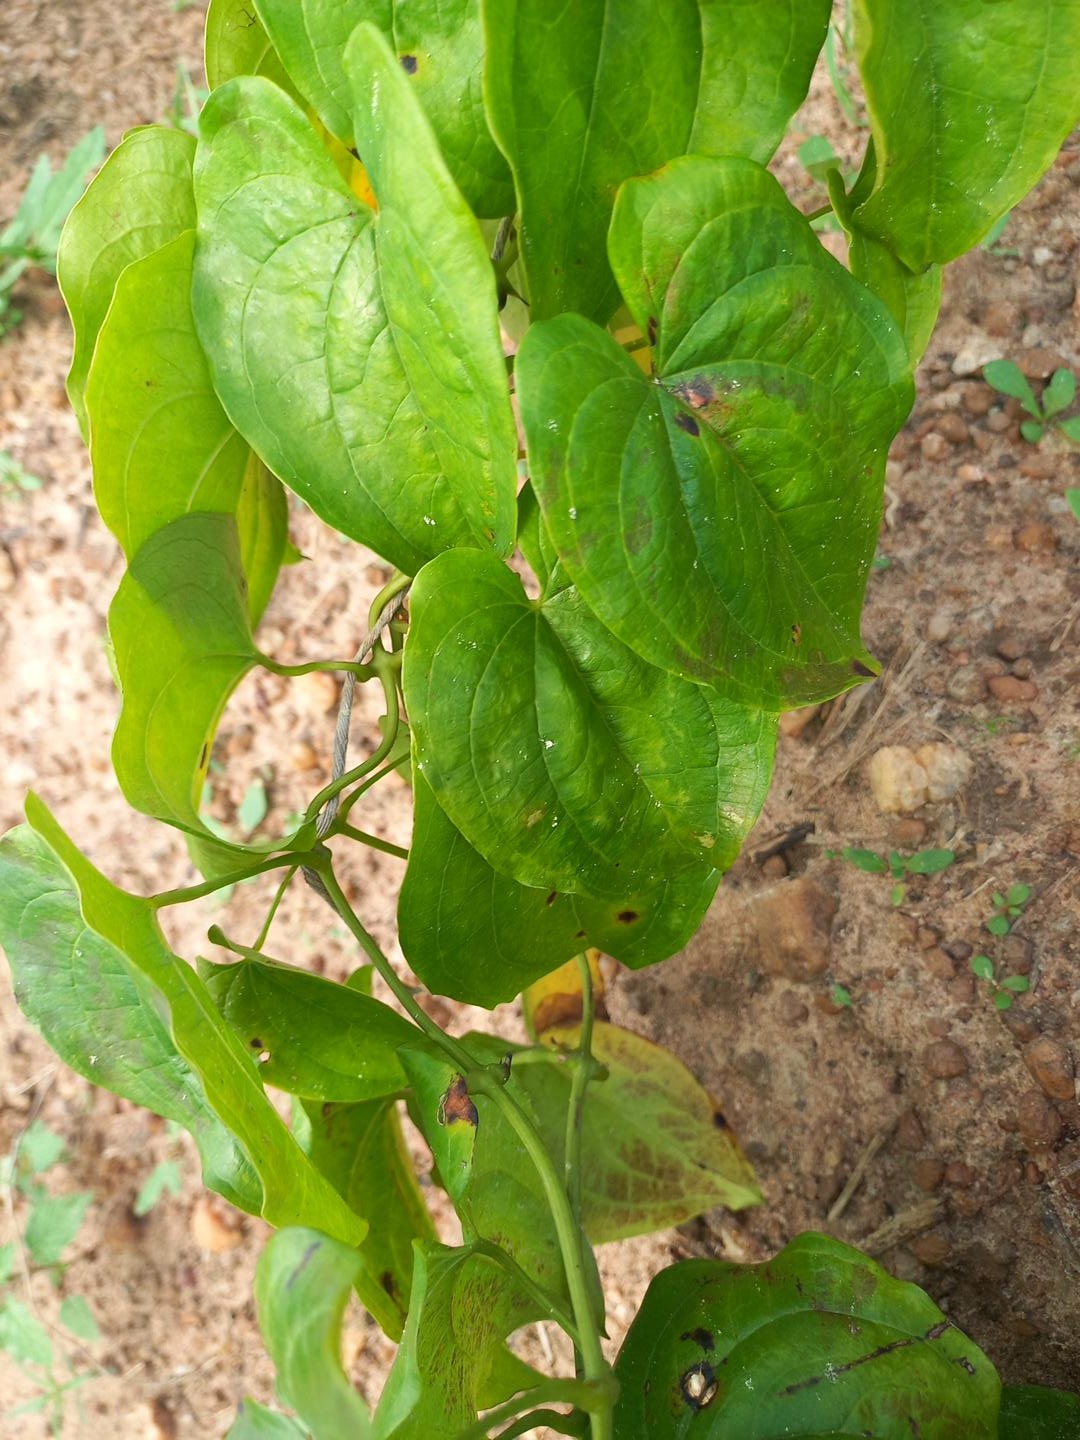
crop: yam
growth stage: vegetative
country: Nigeria
